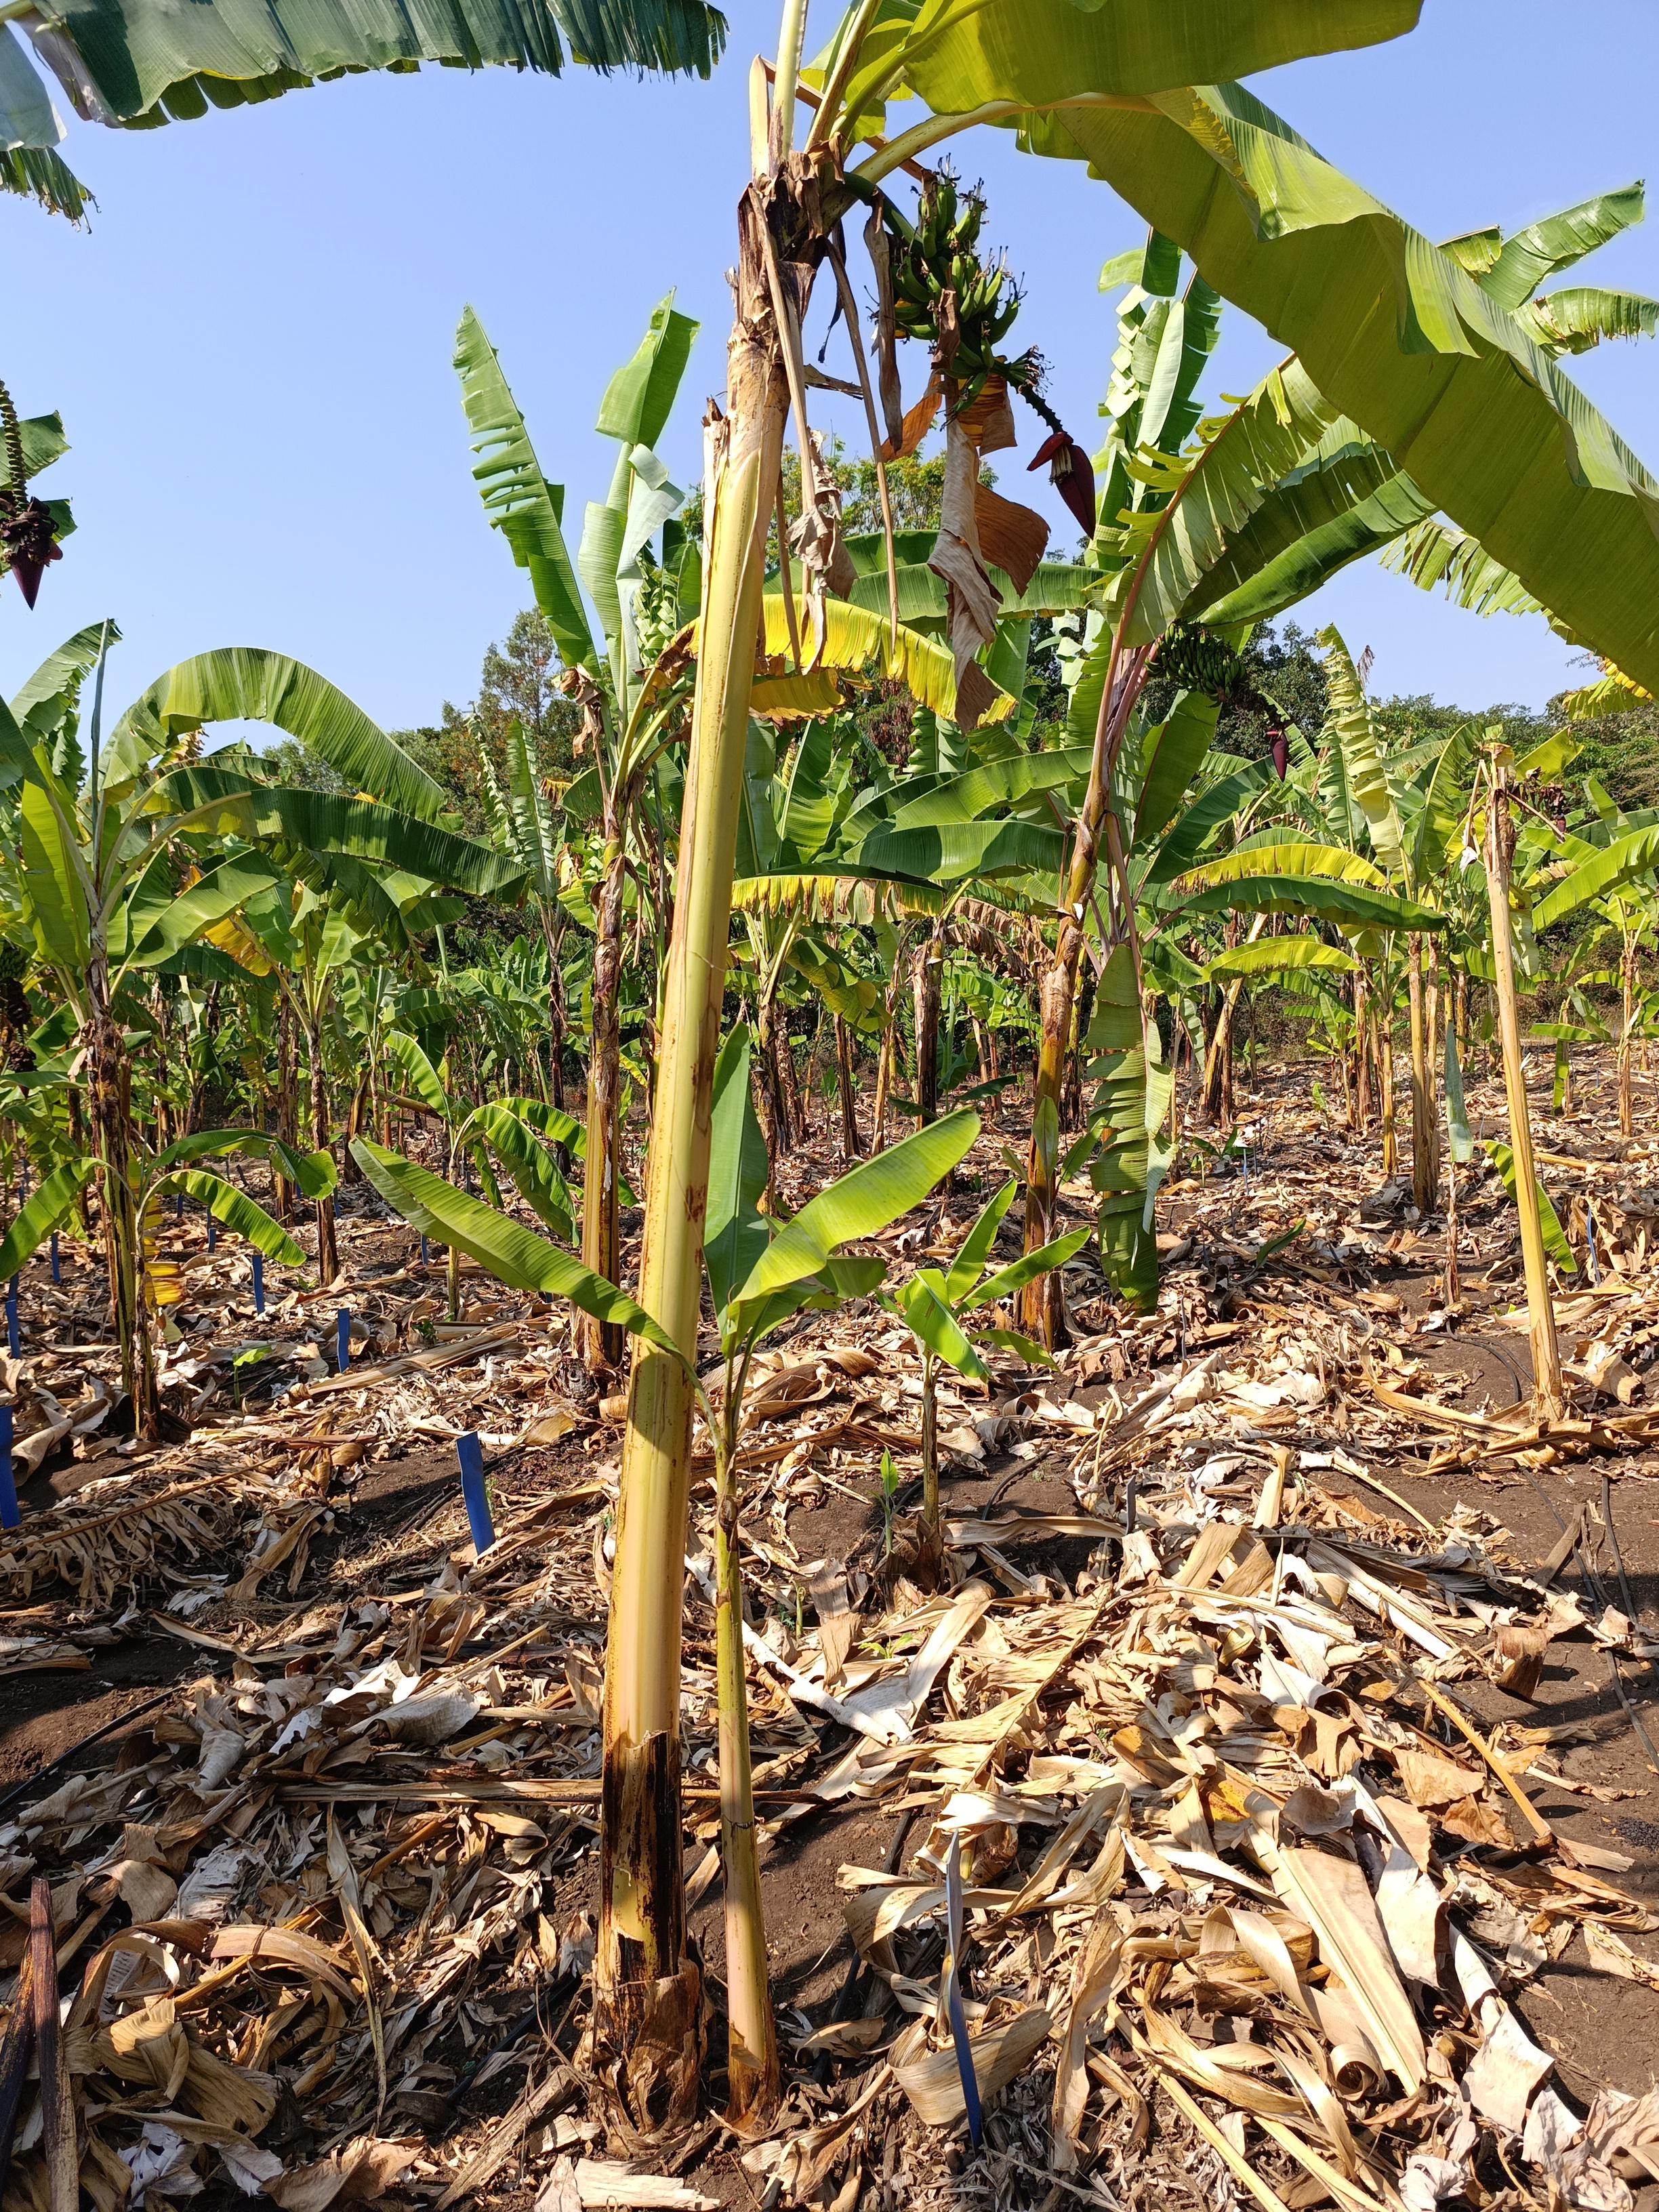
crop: banana
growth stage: development fruit
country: Tanzania
